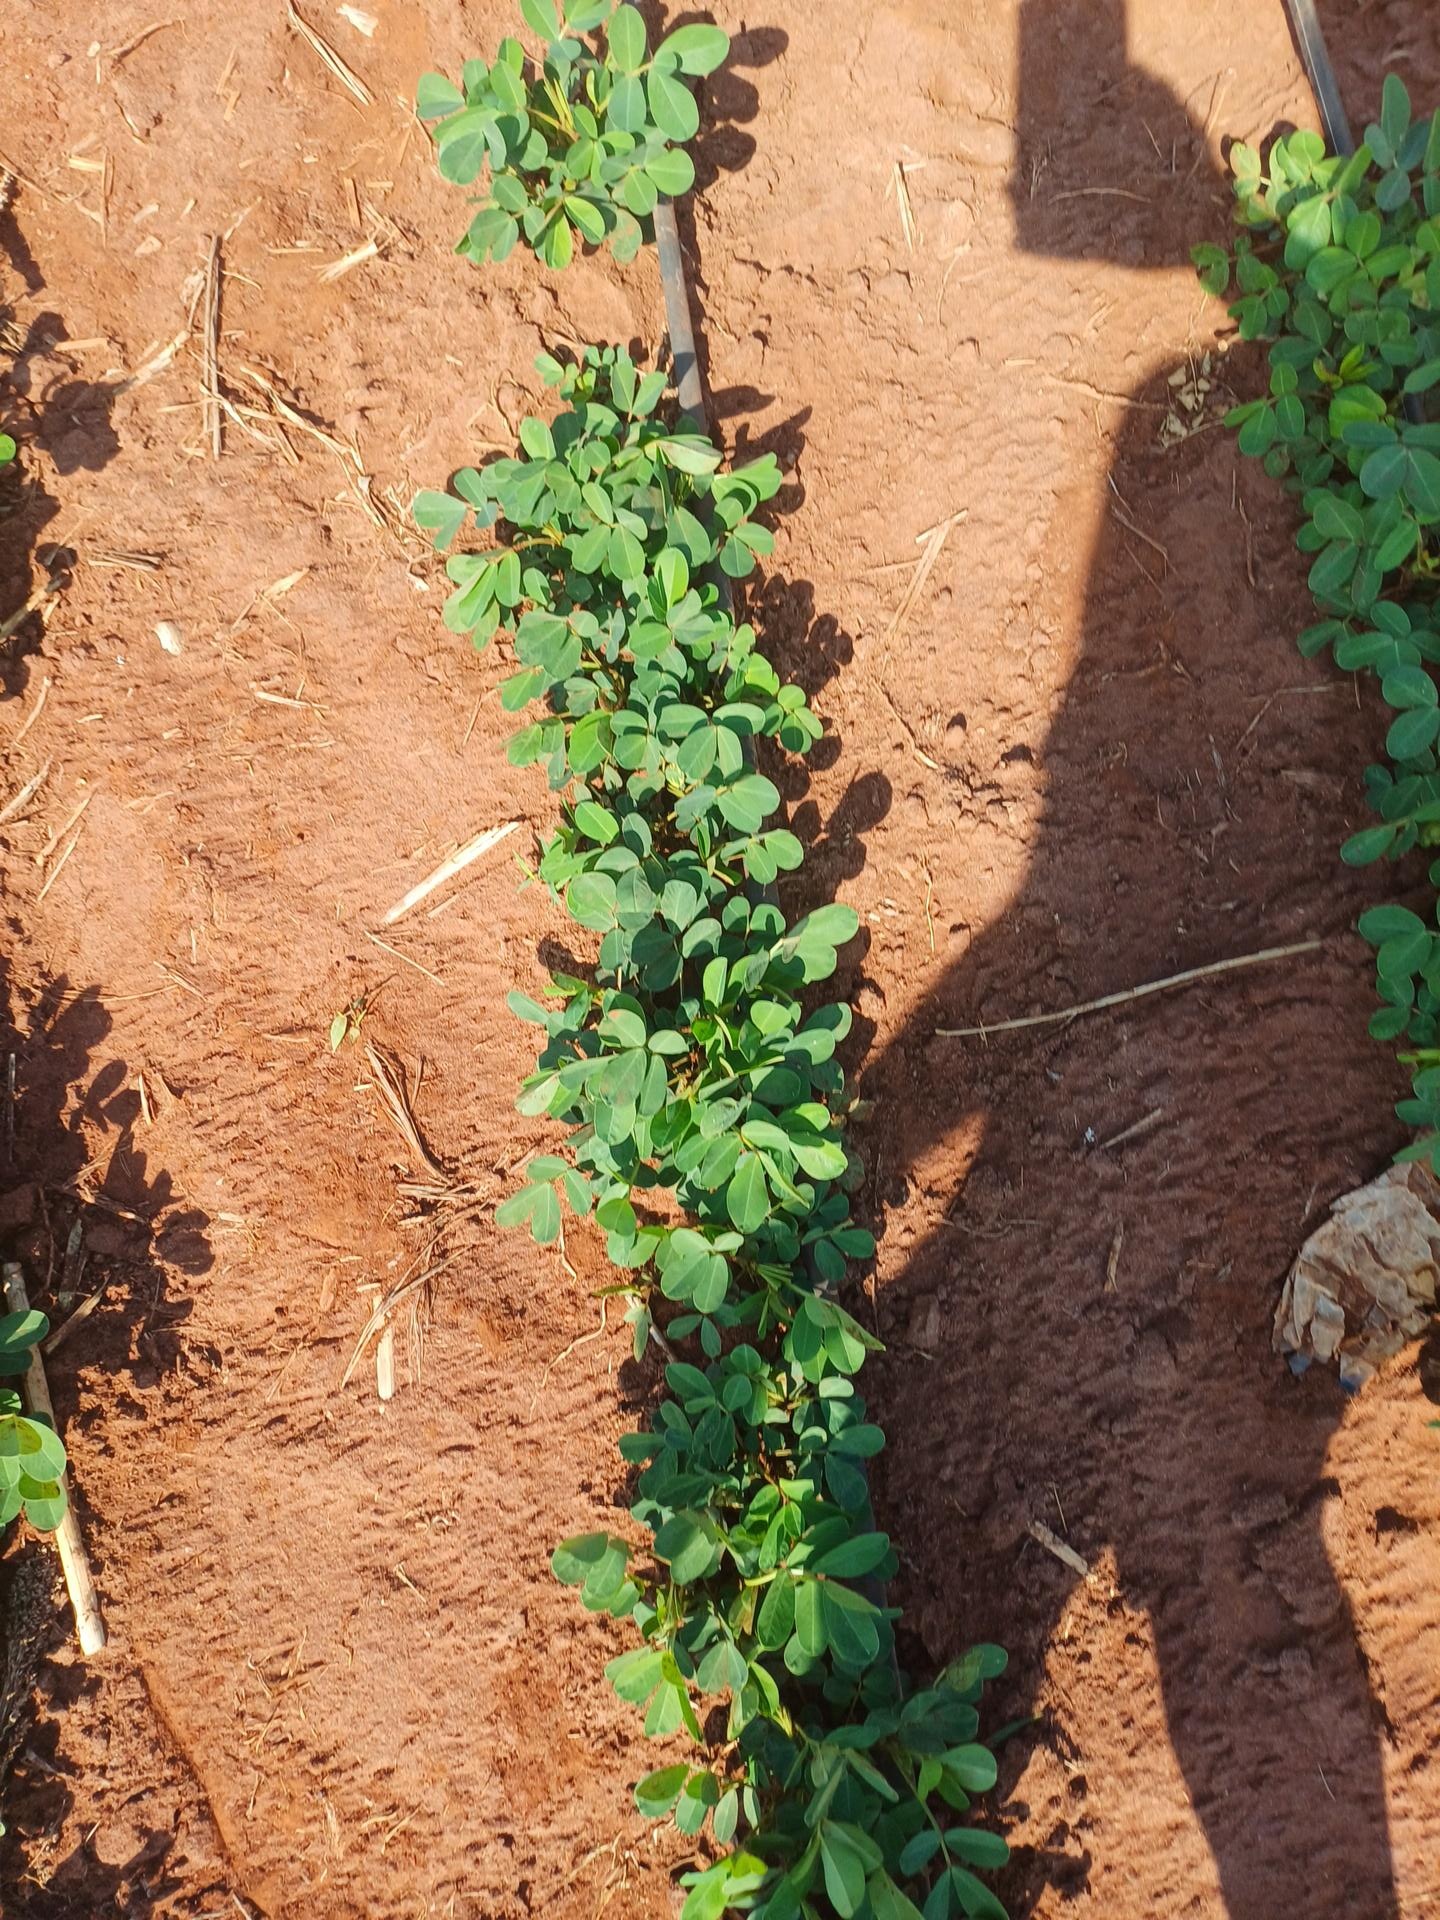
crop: groundnut
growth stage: vegetative
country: Kenya
